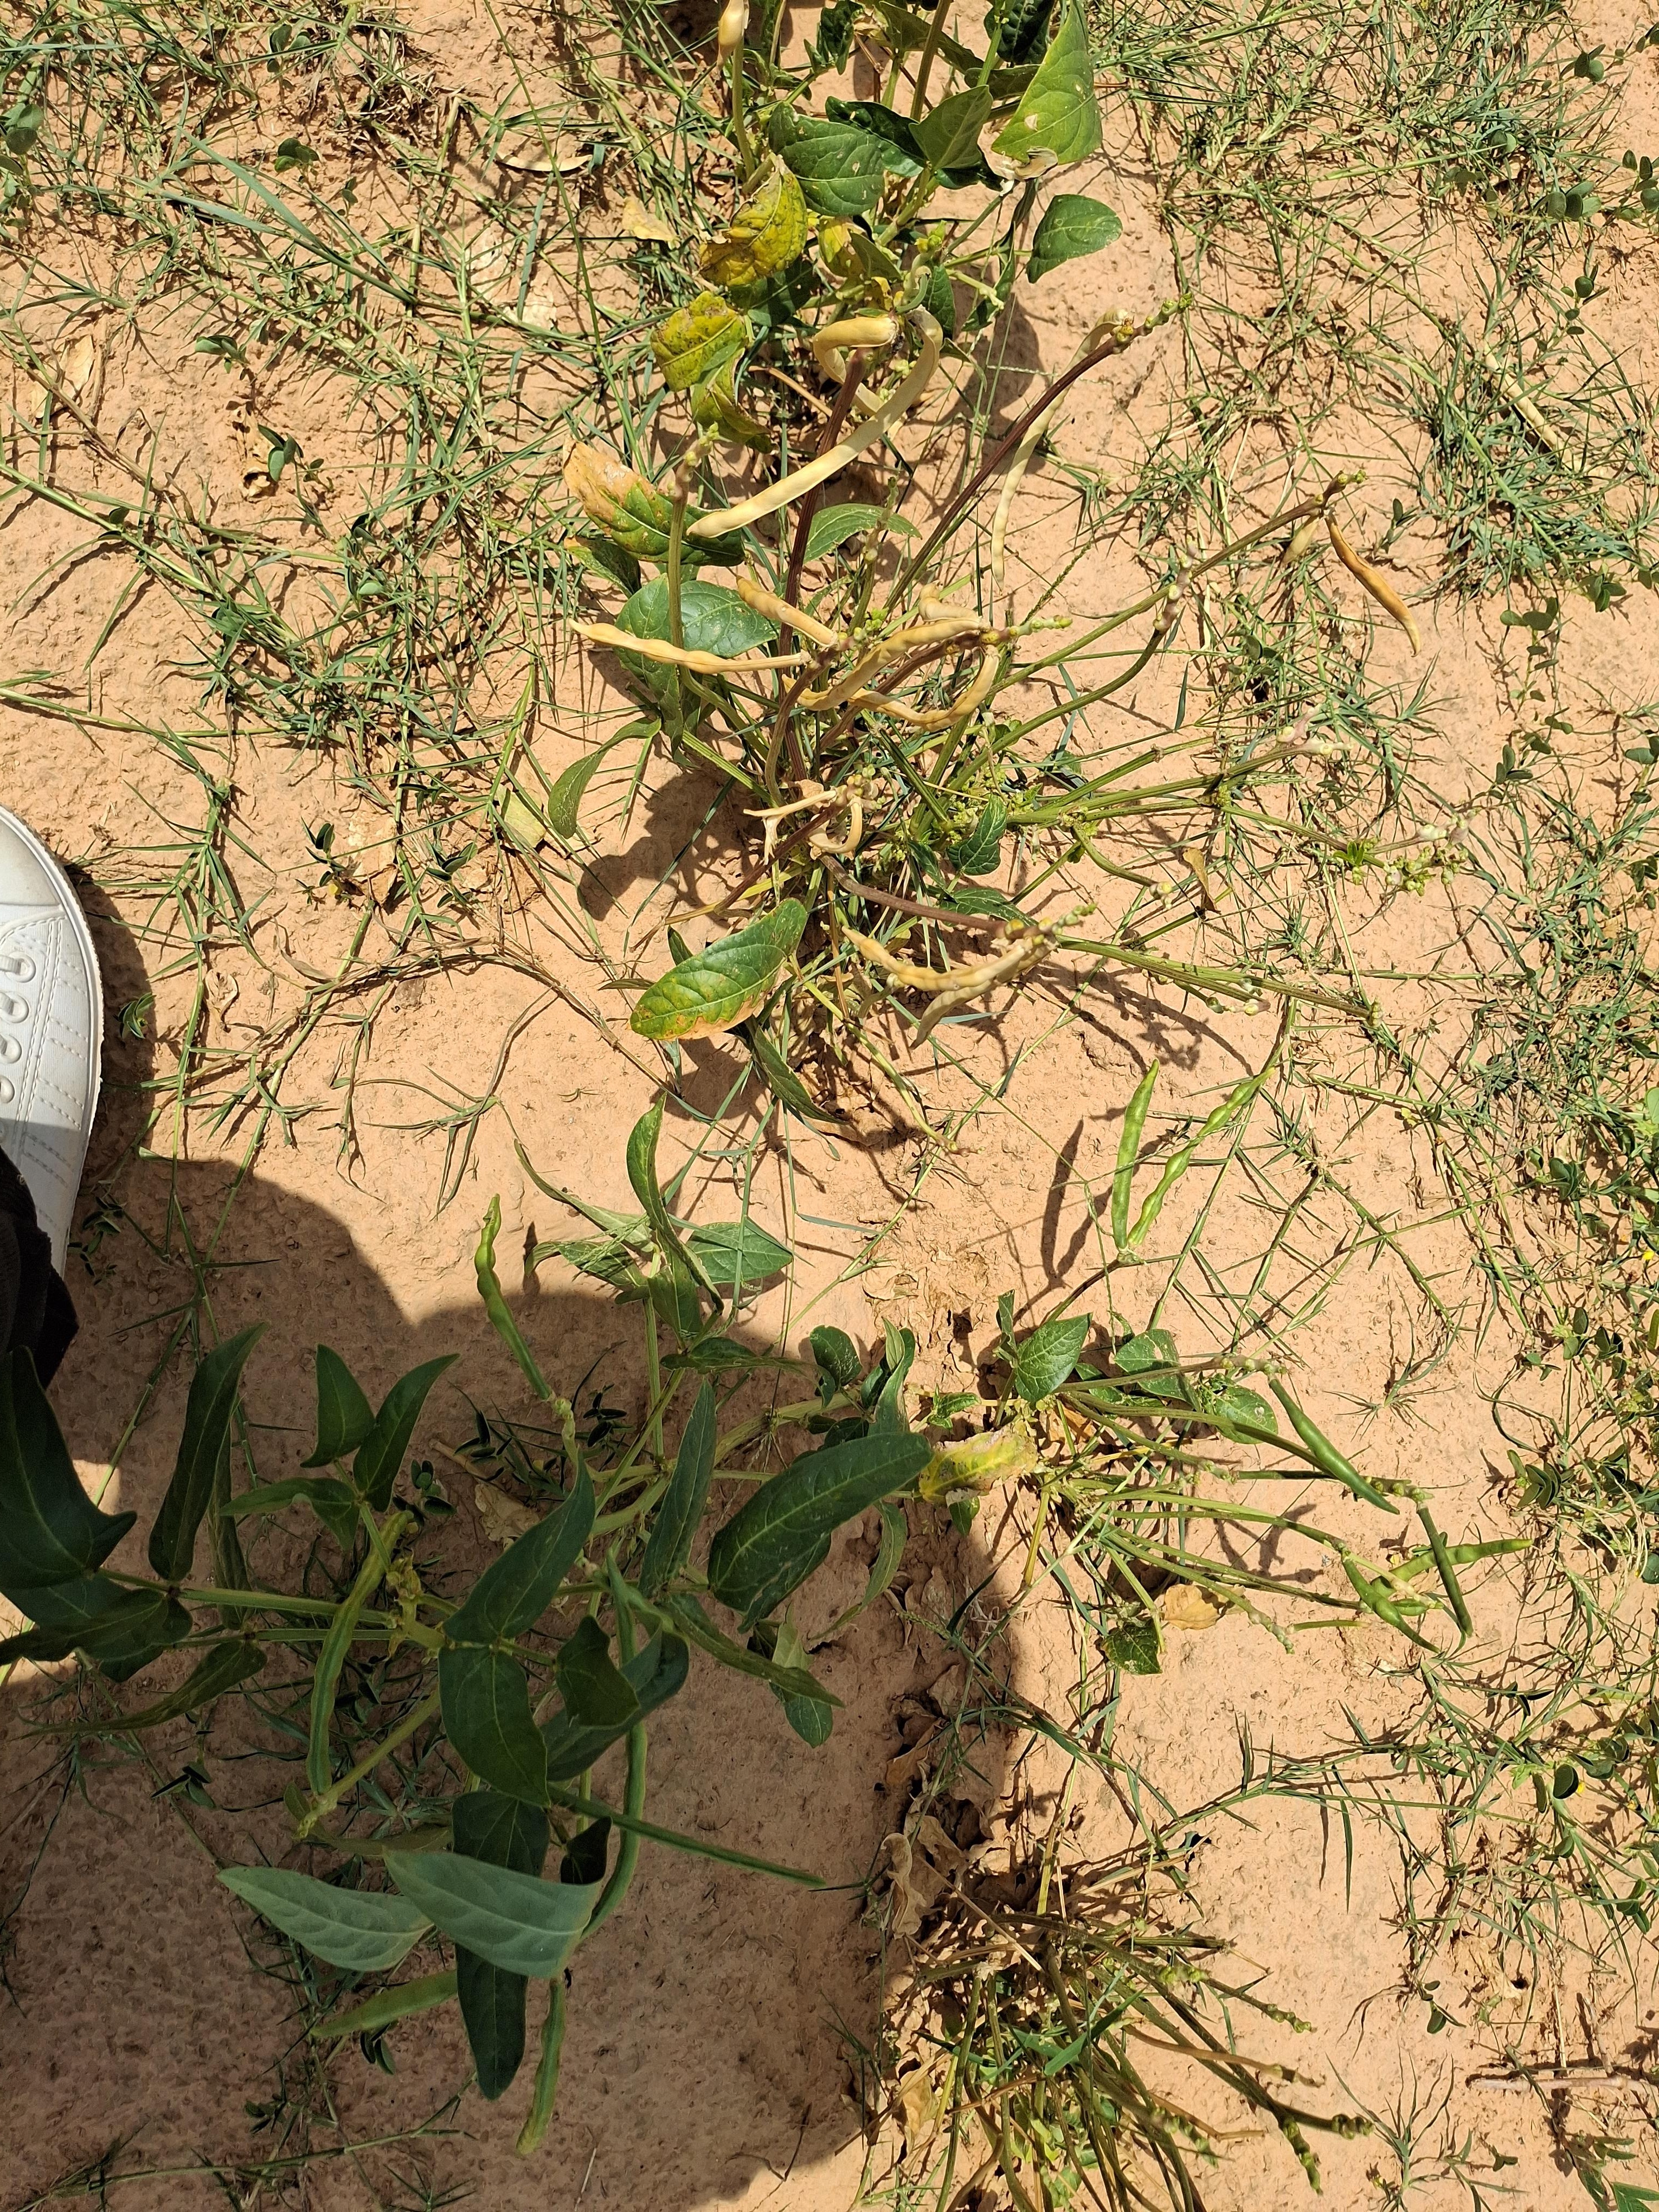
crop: cowpea
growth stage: harvest maturity
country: Nigeria
